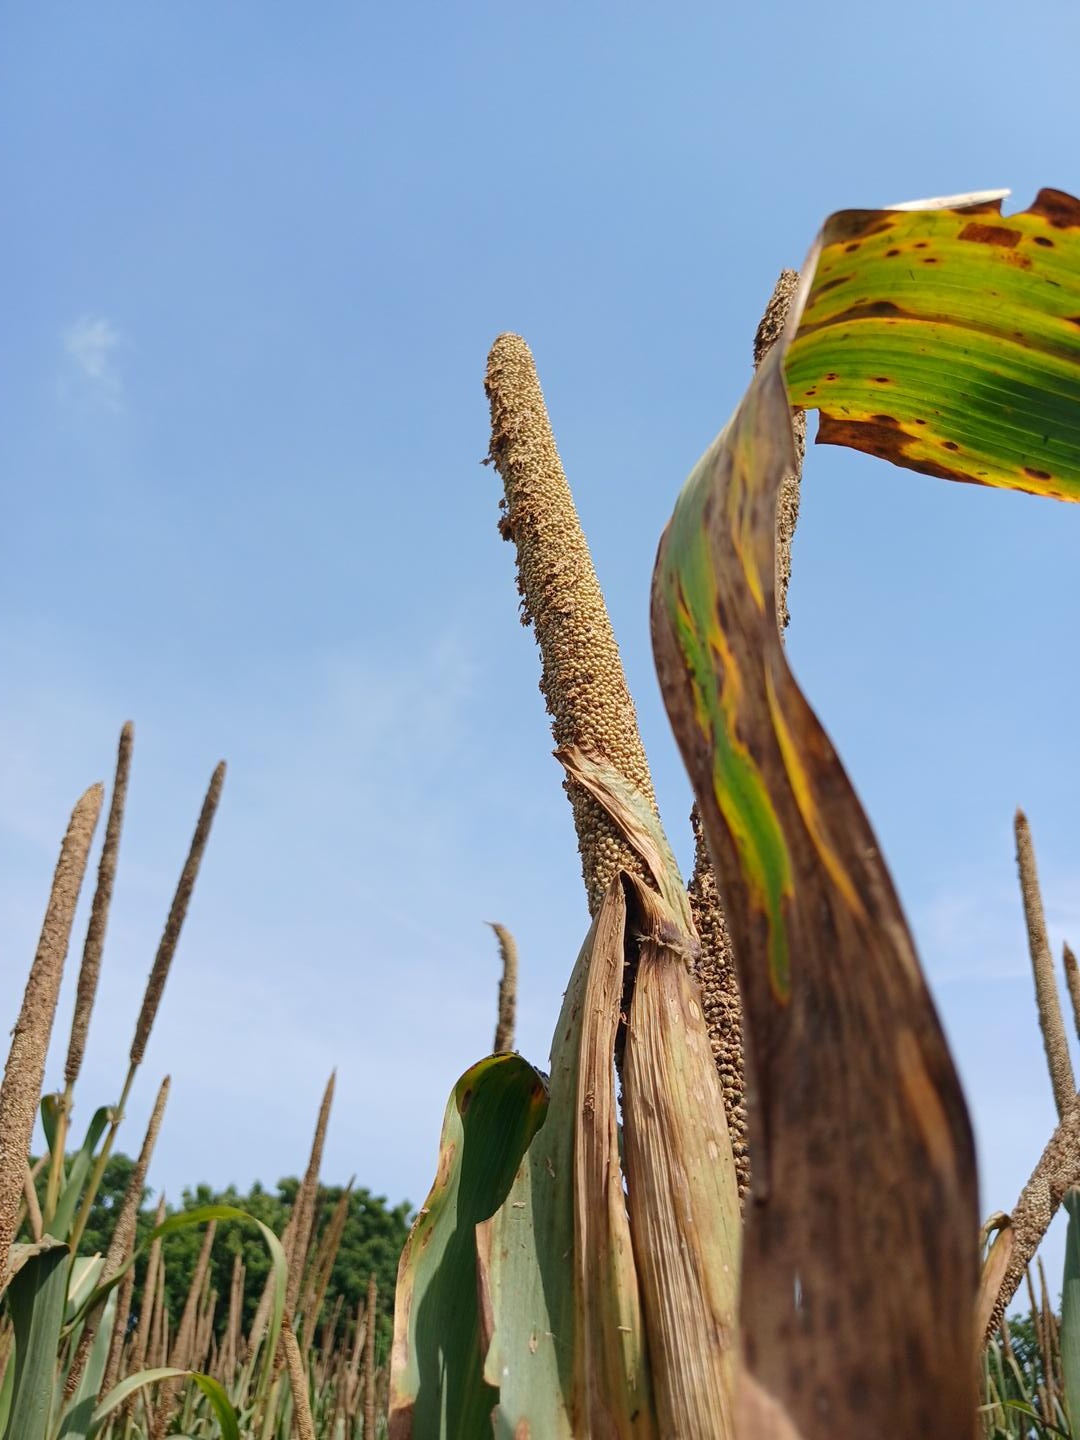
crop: pearl millet
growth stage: maturity
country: Senegal
